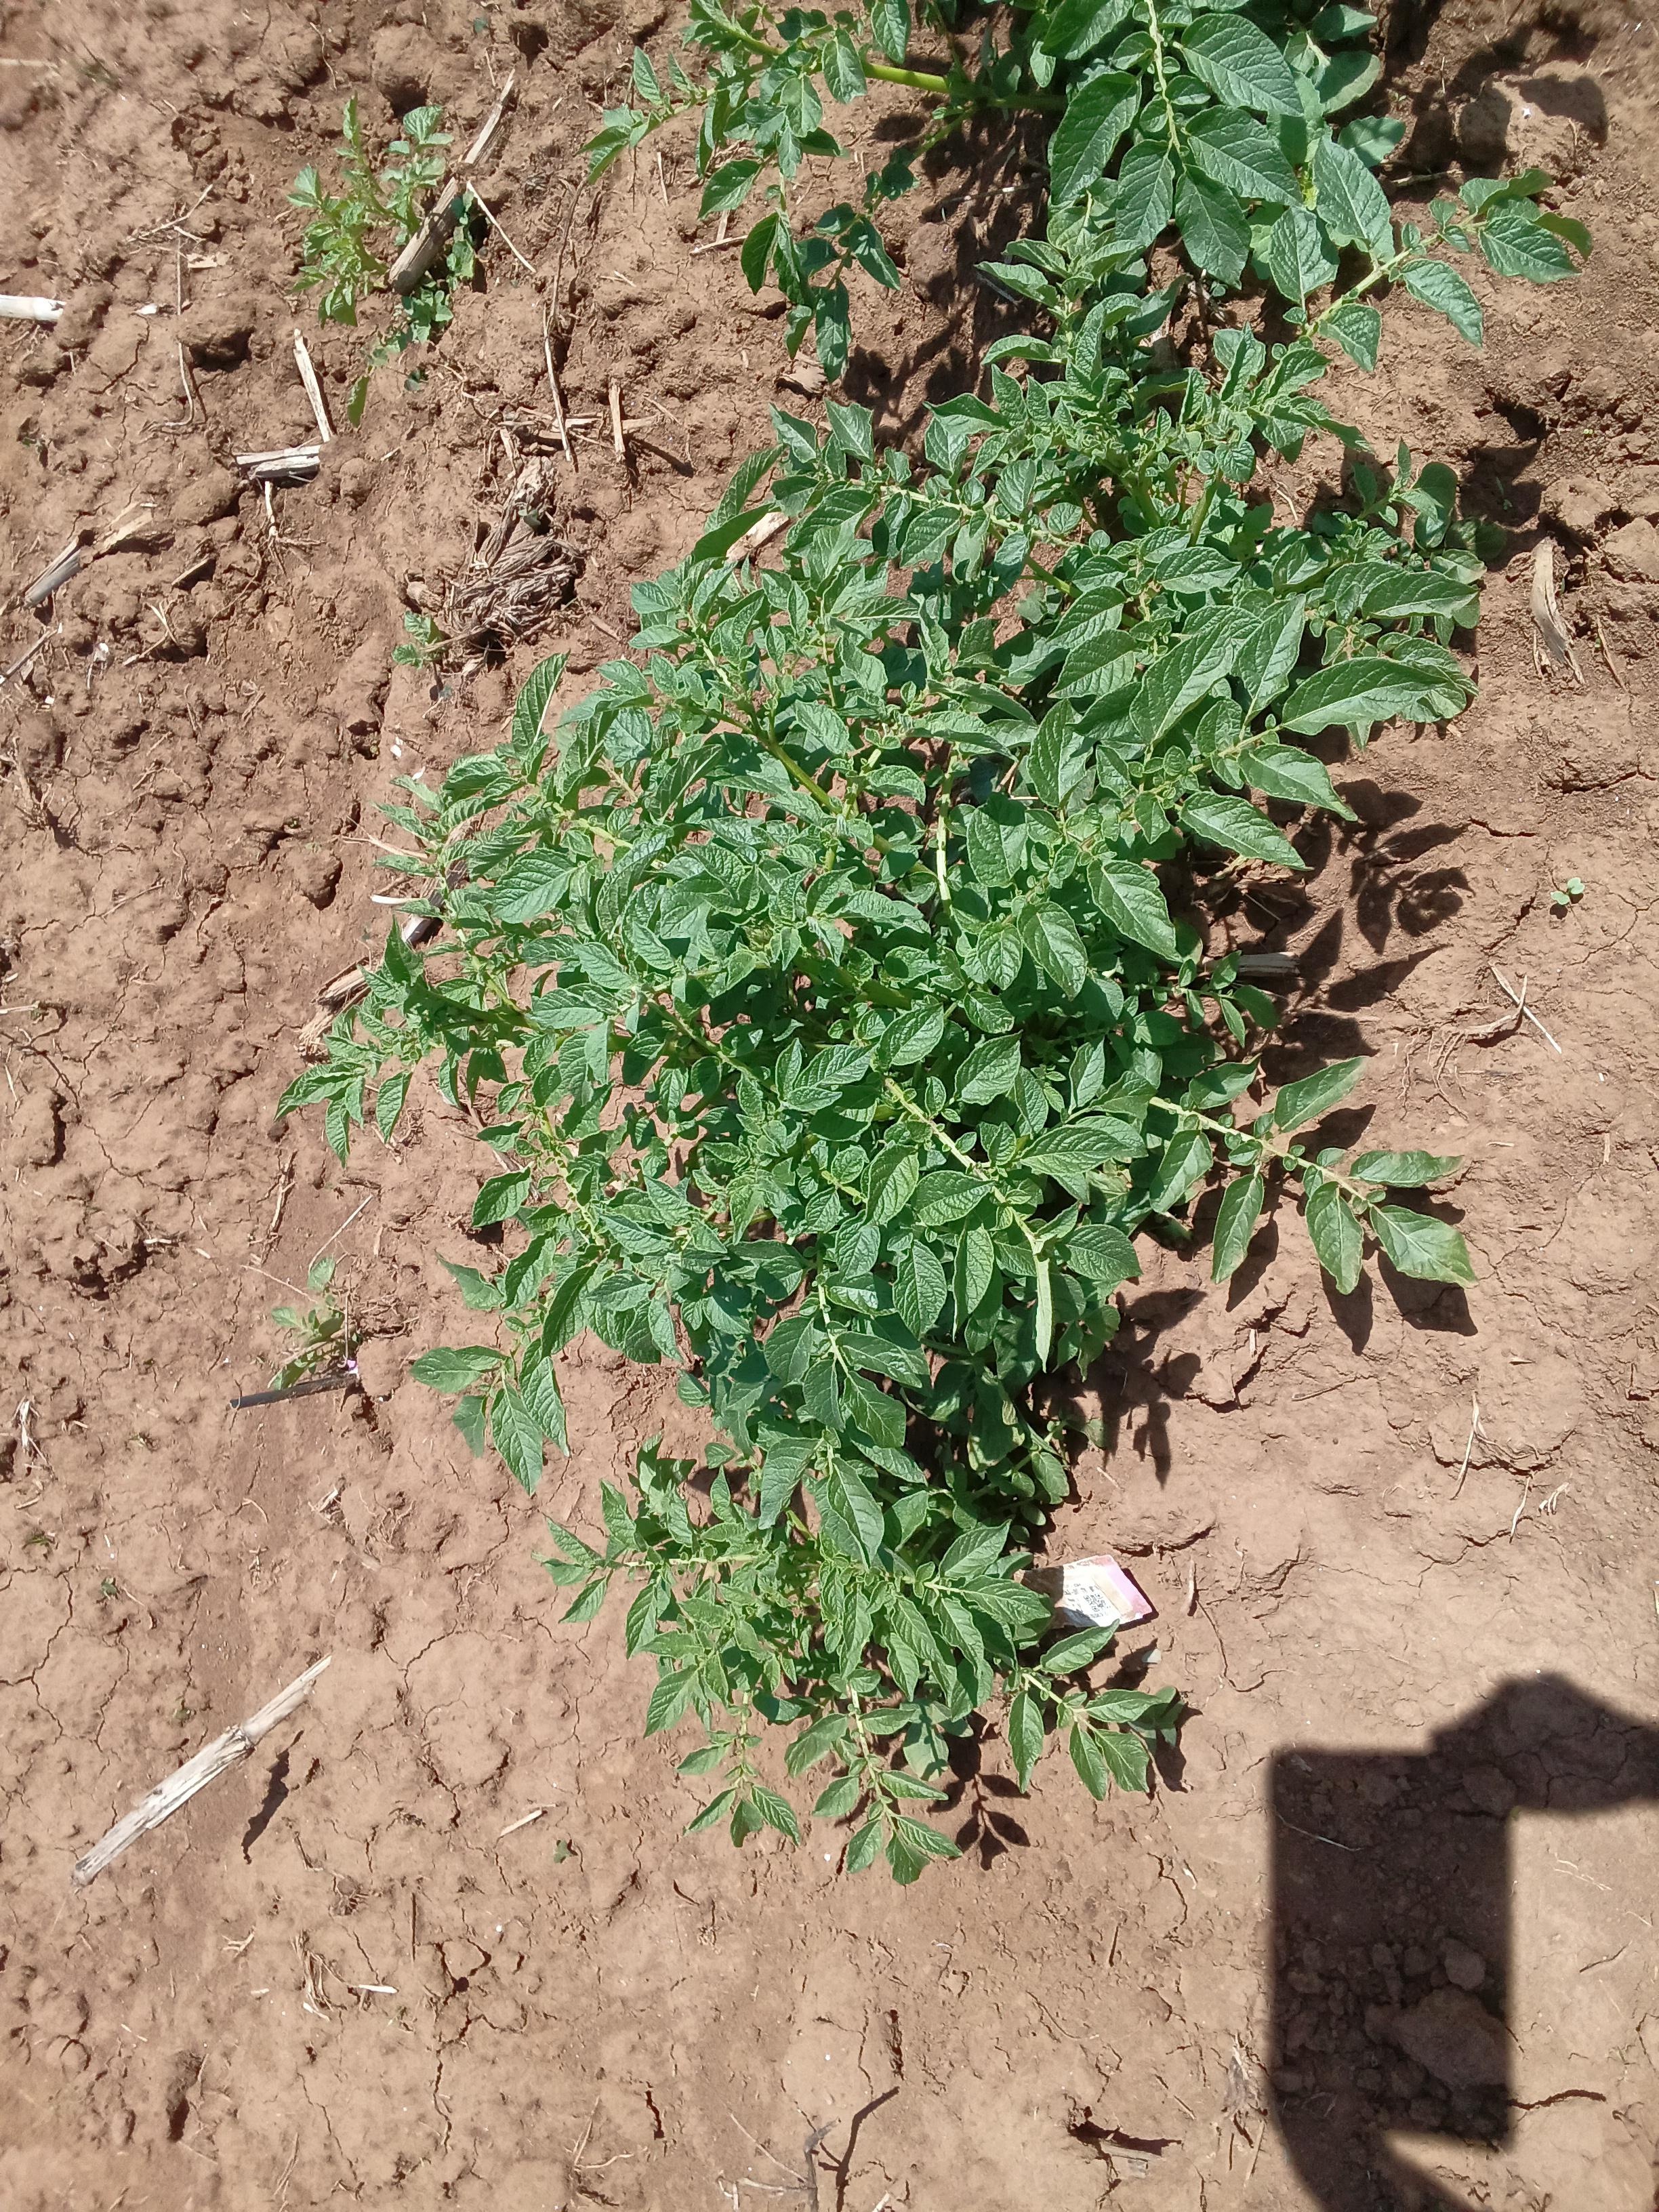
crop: potato
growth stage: vegetative
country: Kenya
